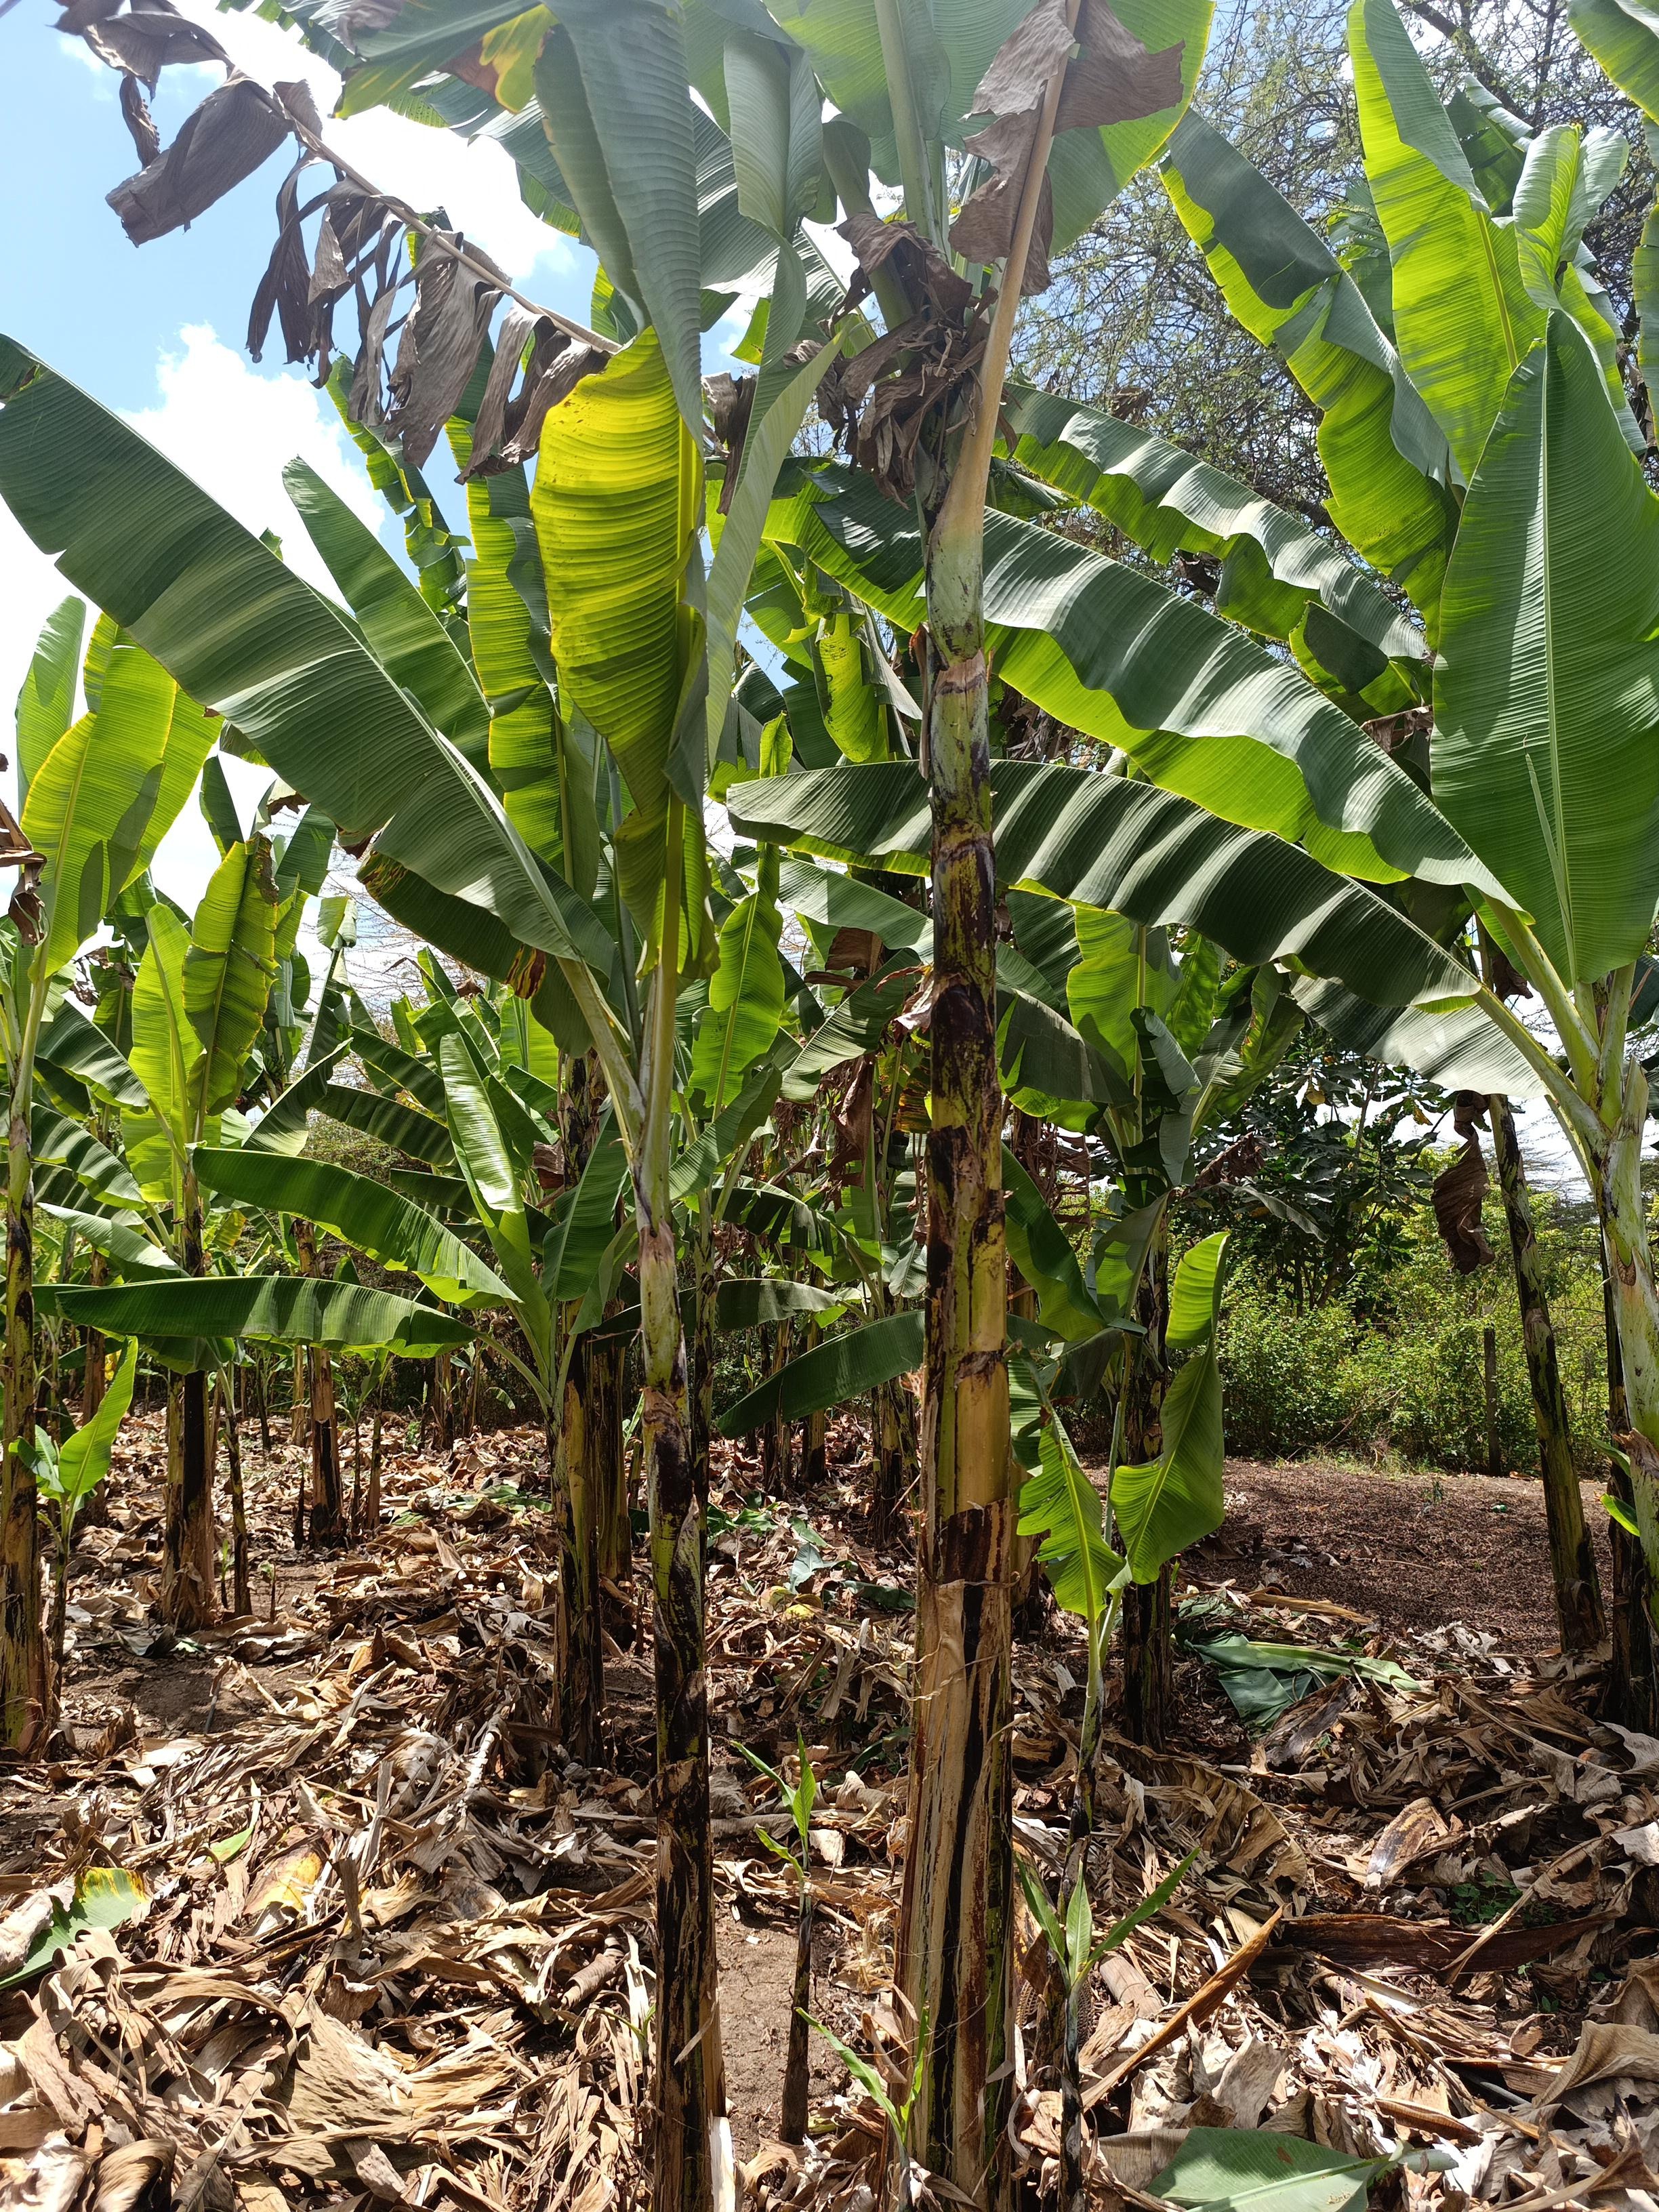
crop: banana
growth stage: vegetative
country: Tanzania
